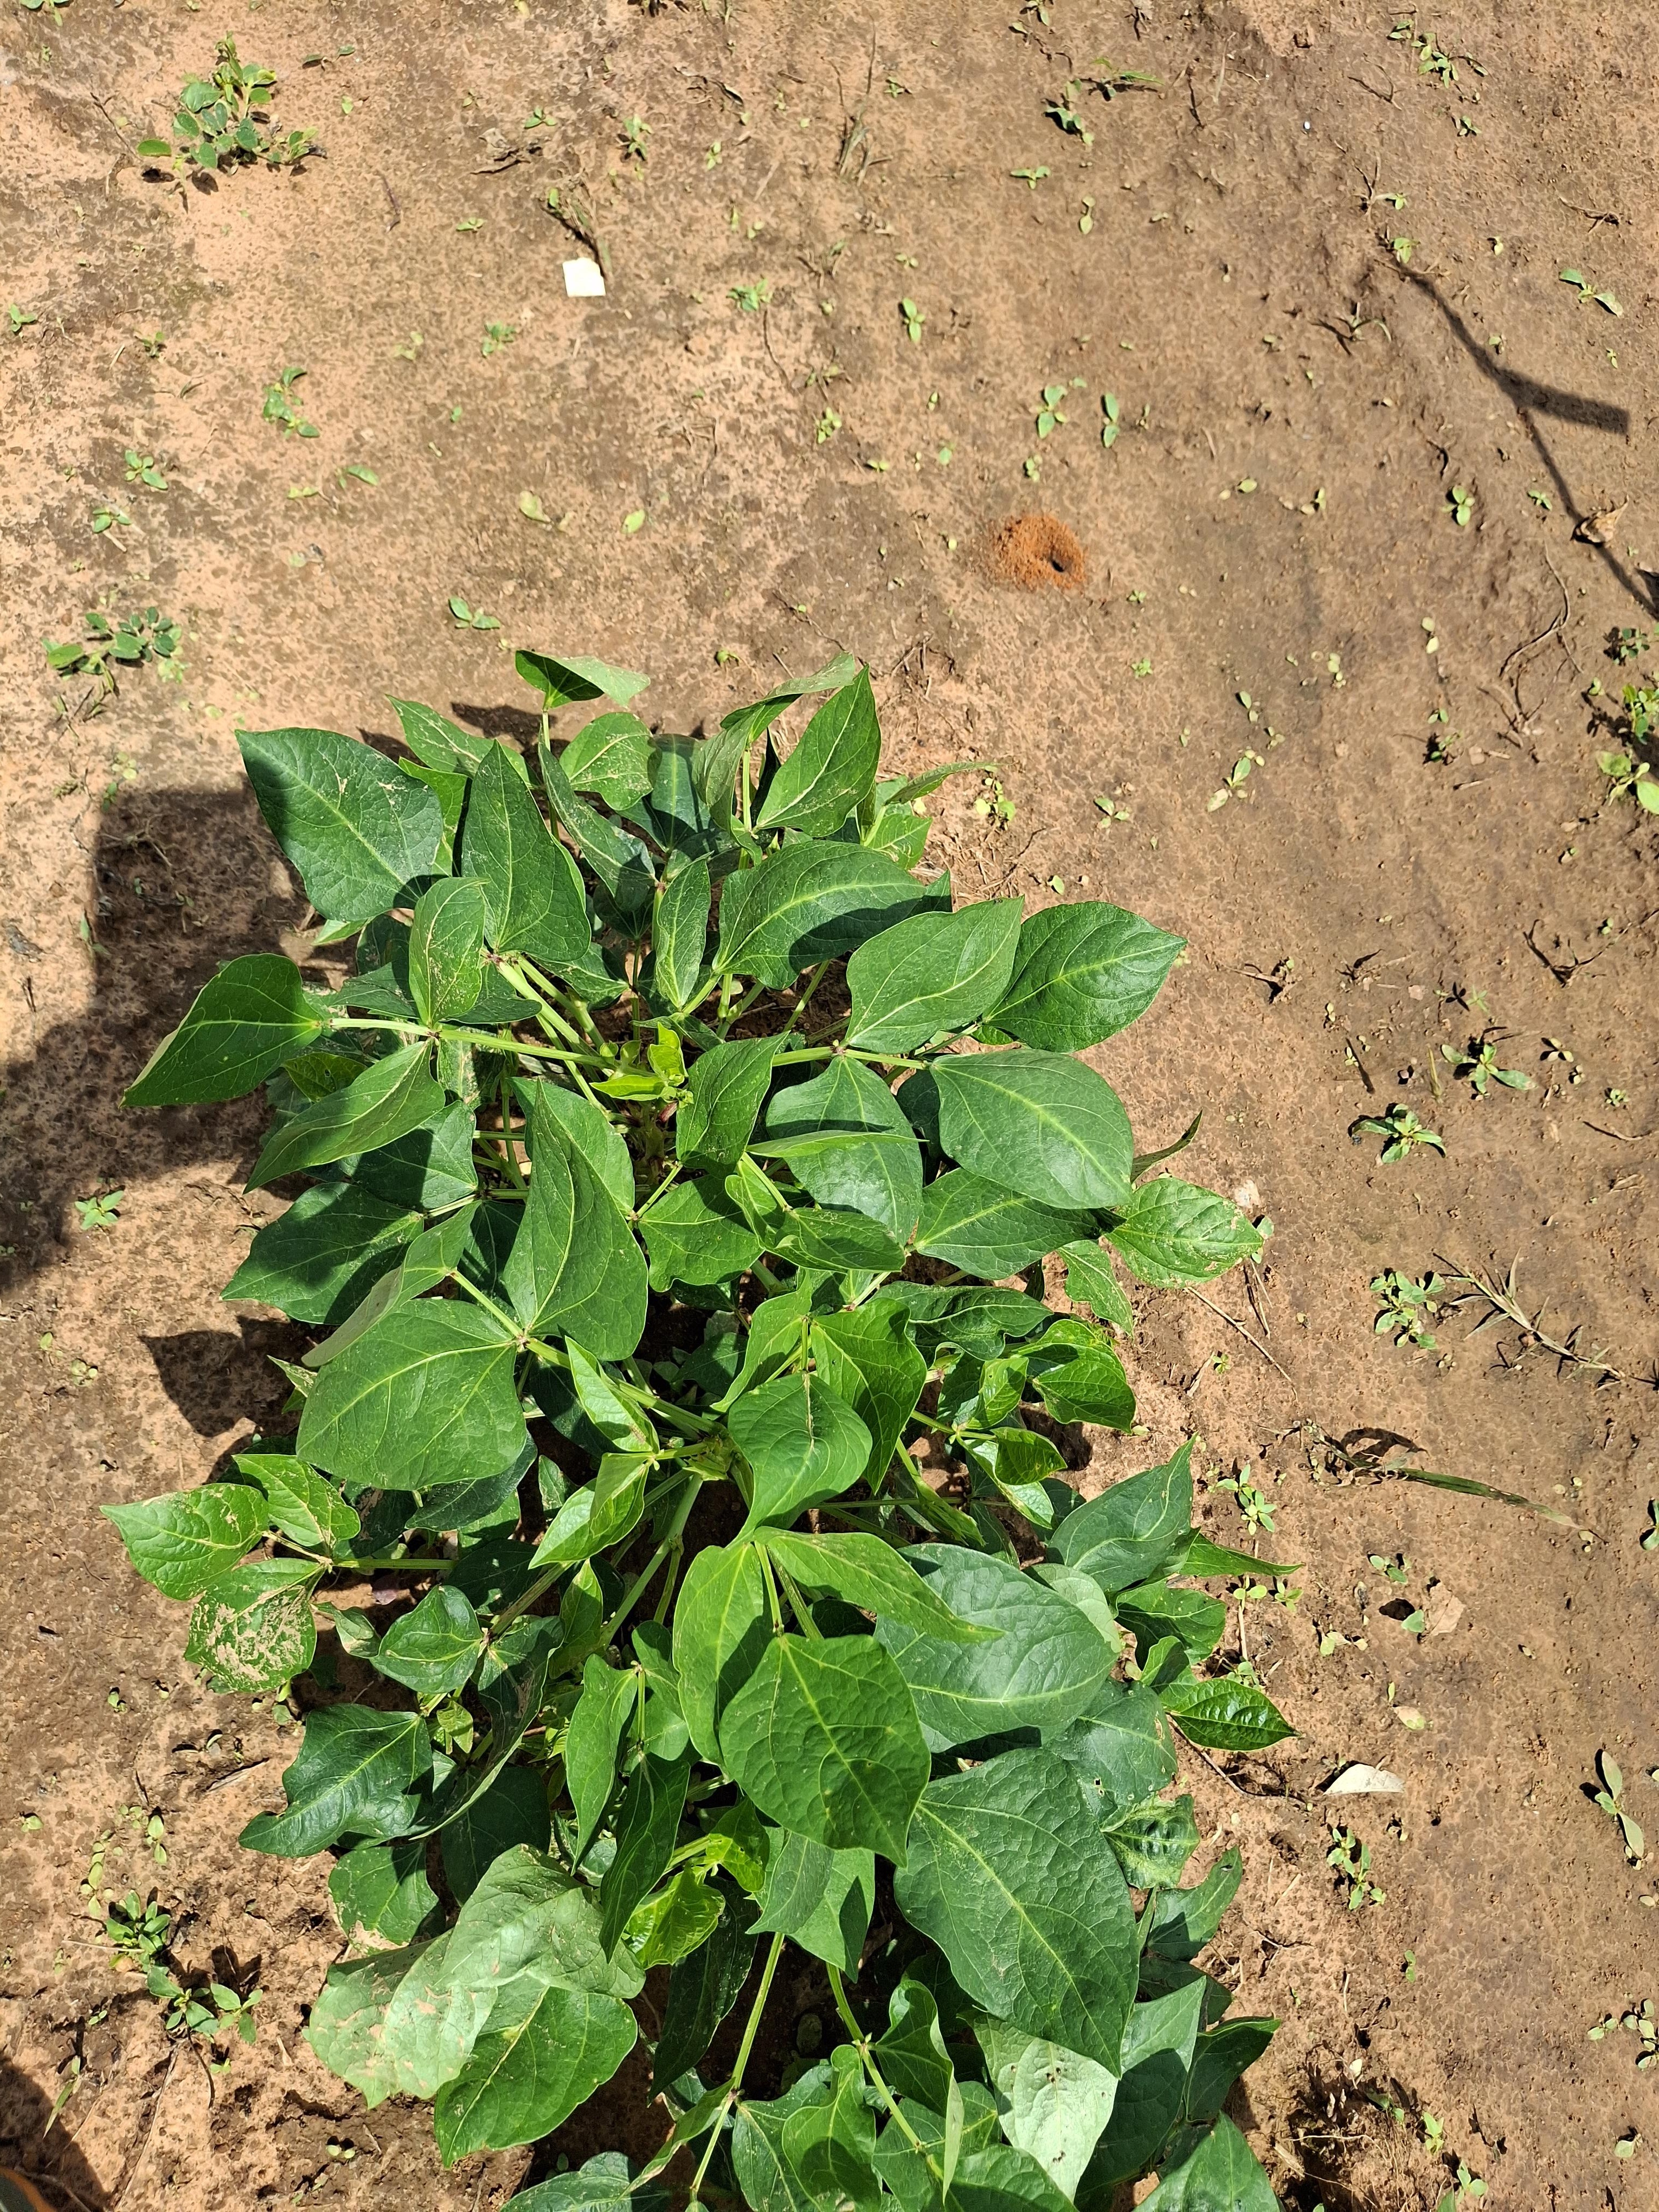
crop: cowpea
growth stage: vegetative
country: Nigeria
